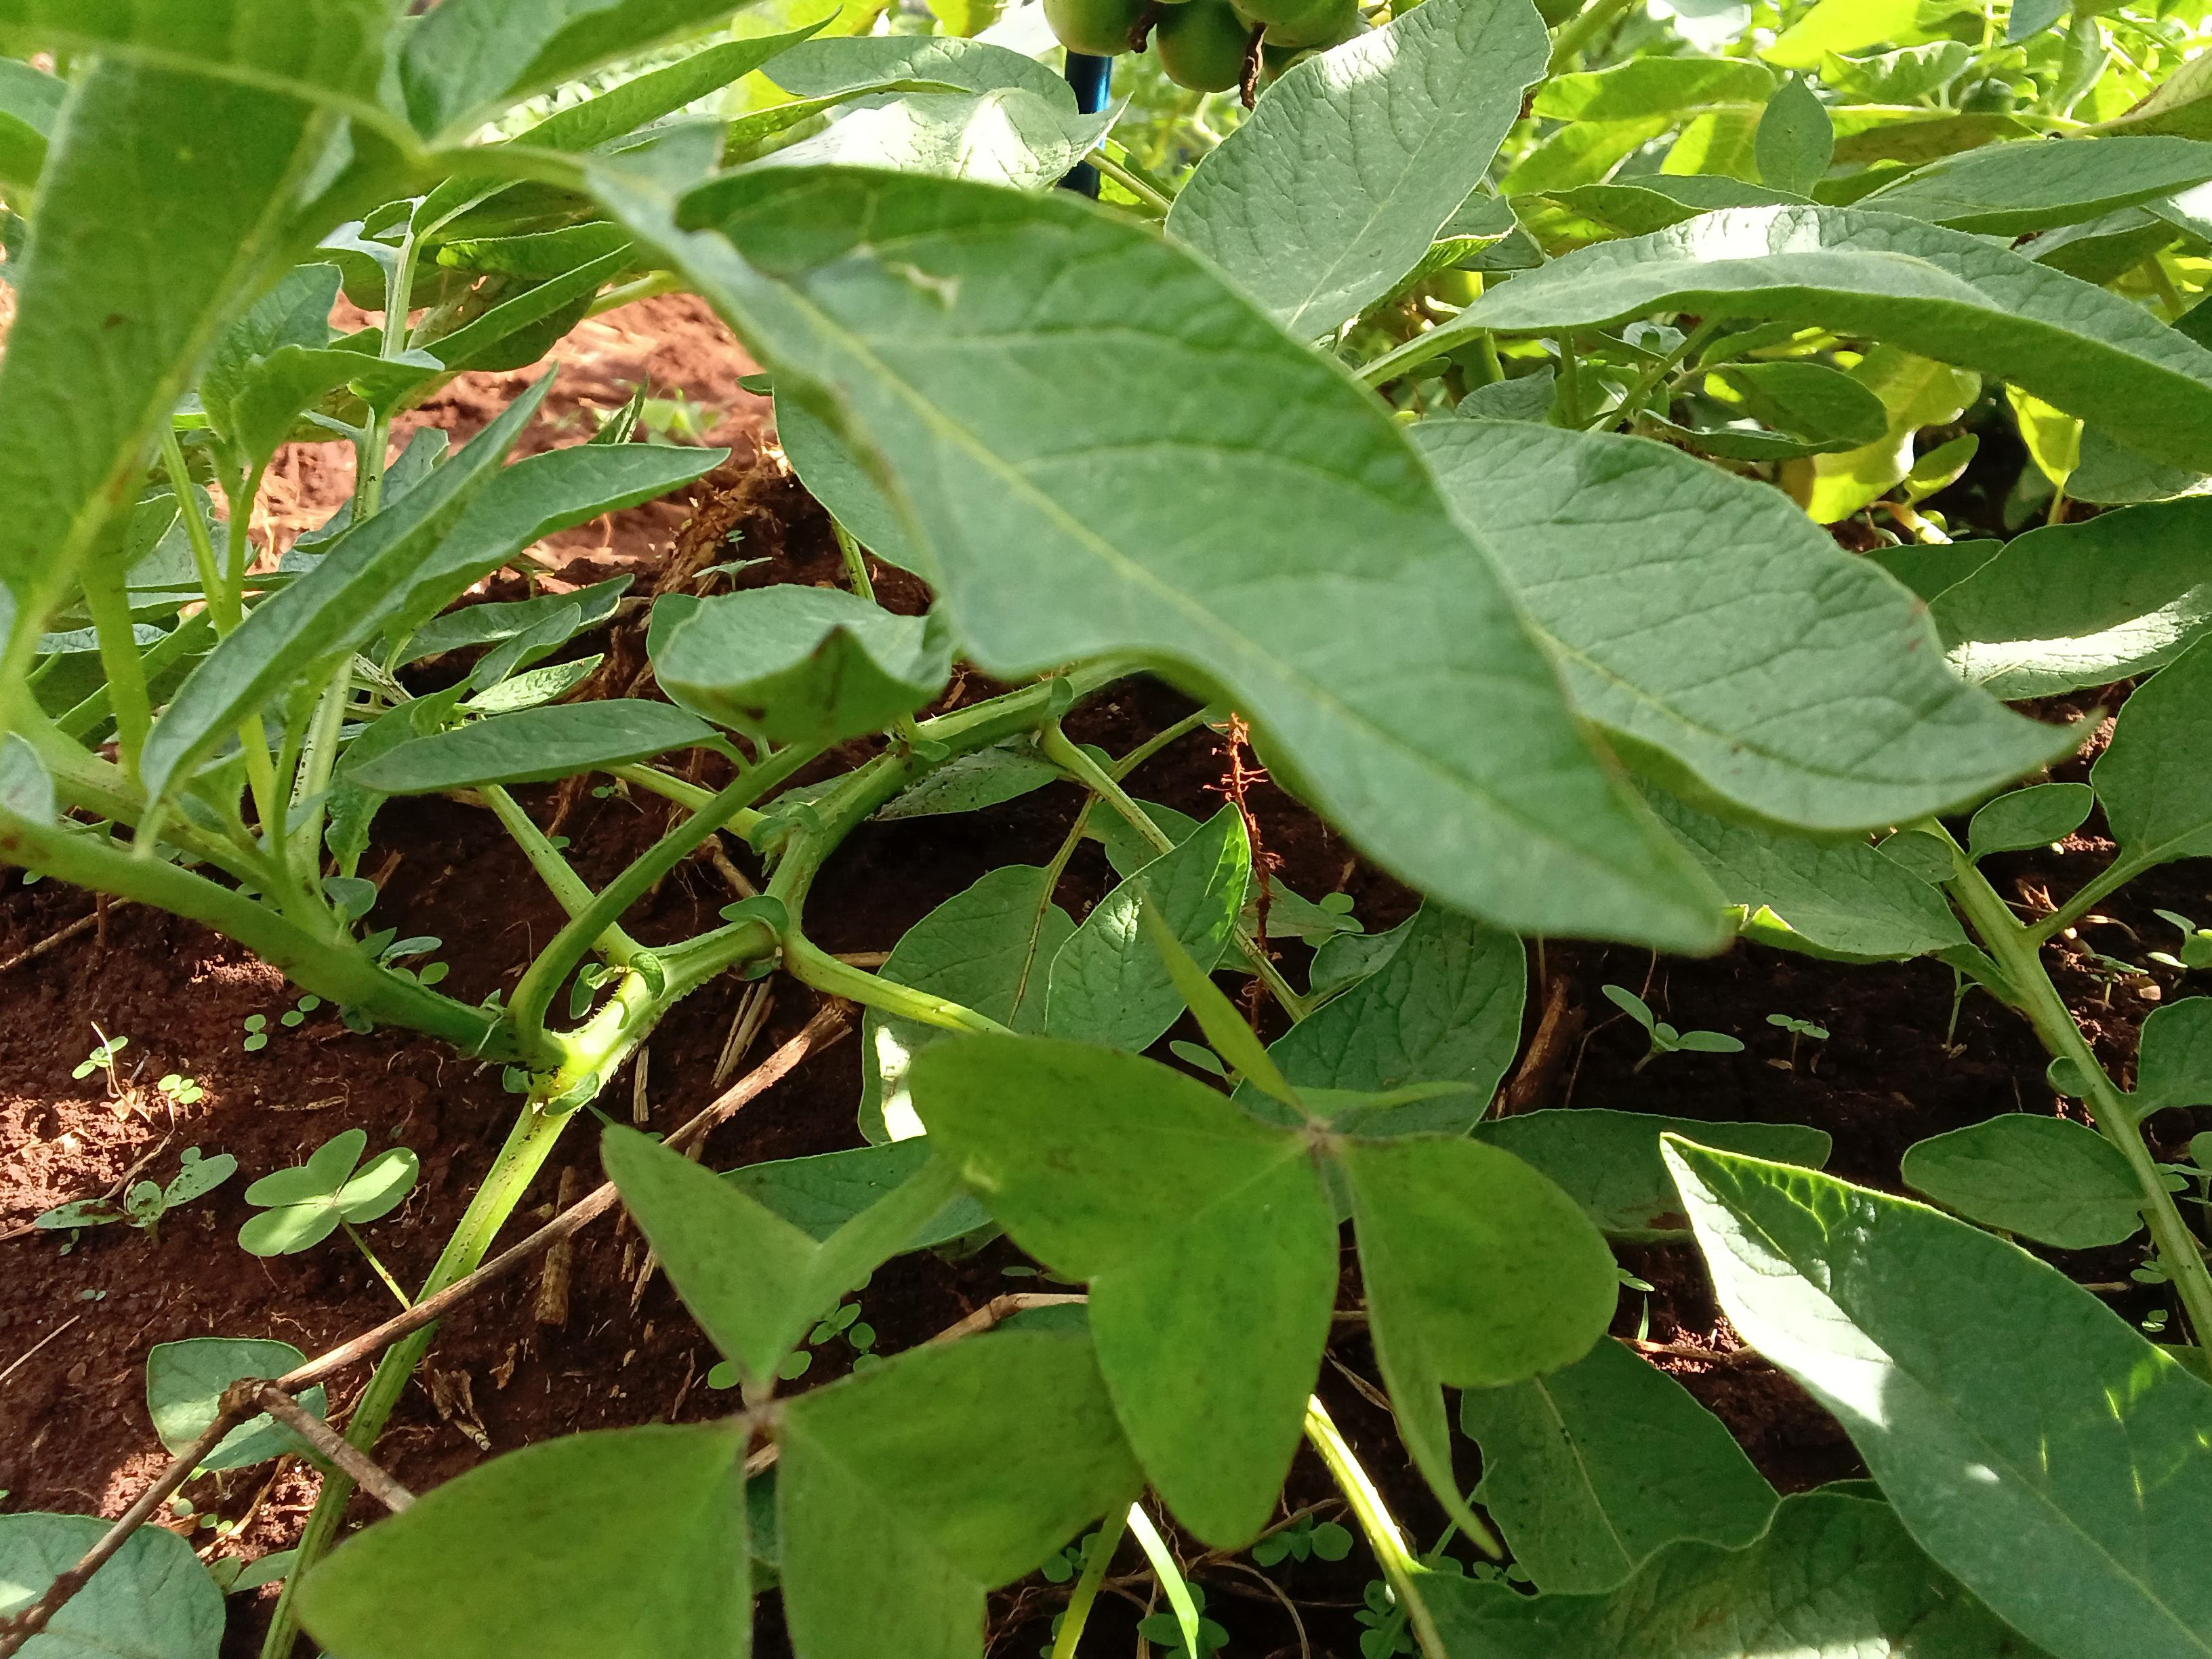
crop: potato
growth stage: flowering
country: Kenya
